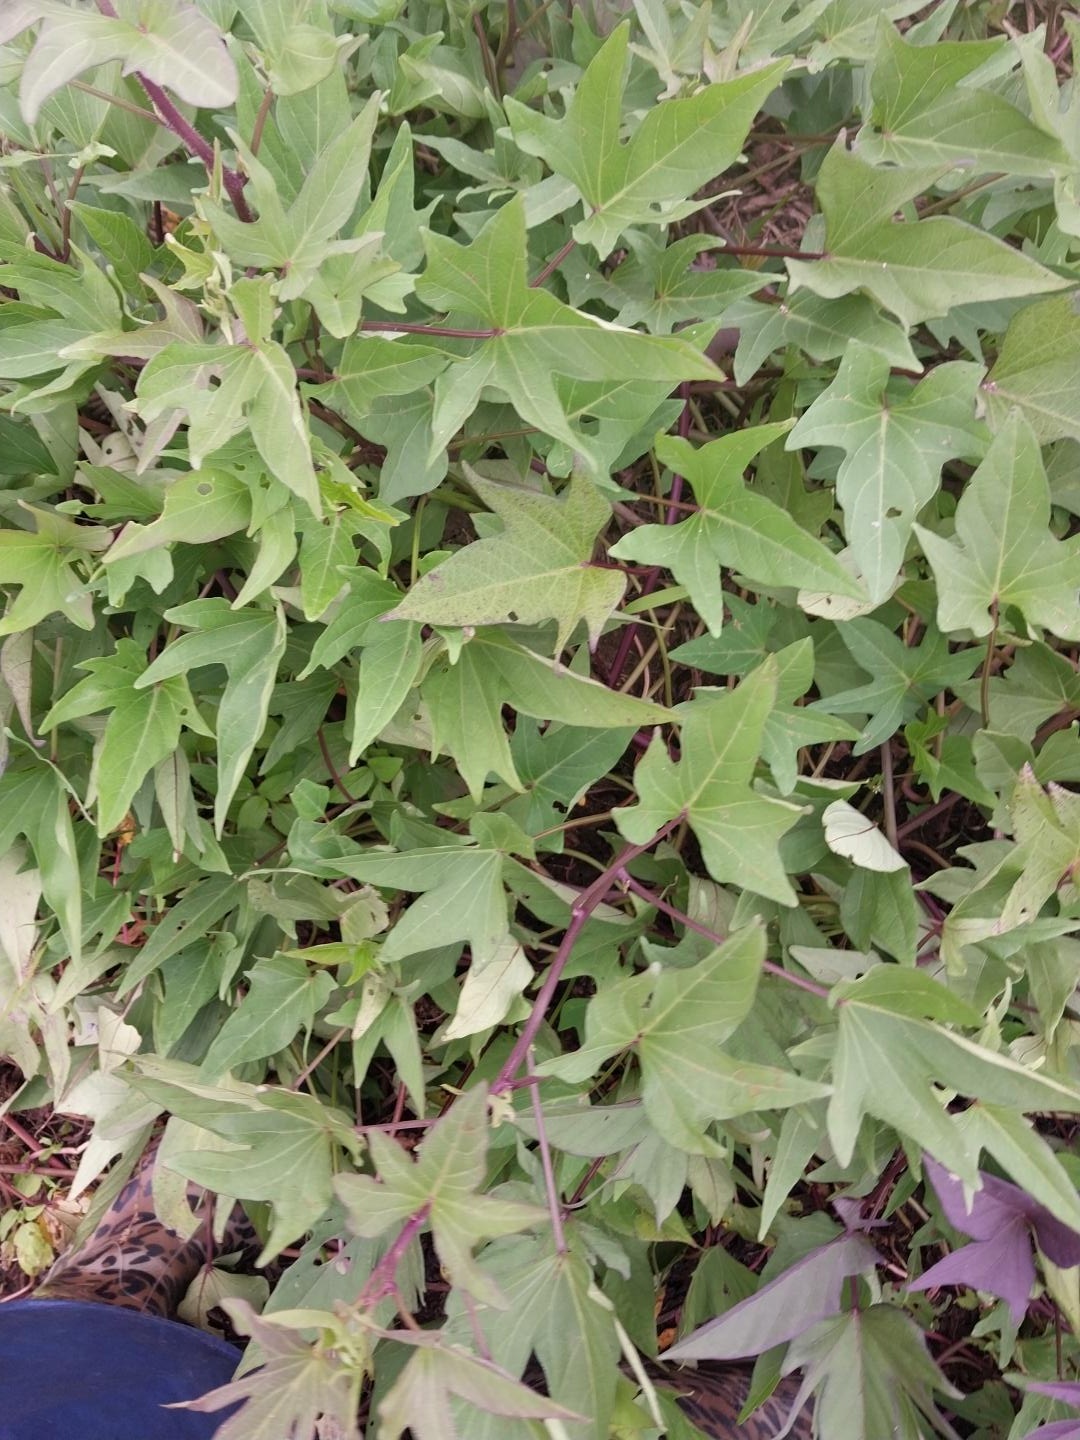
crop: sweet potato
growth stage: flowering
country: Tanzania
